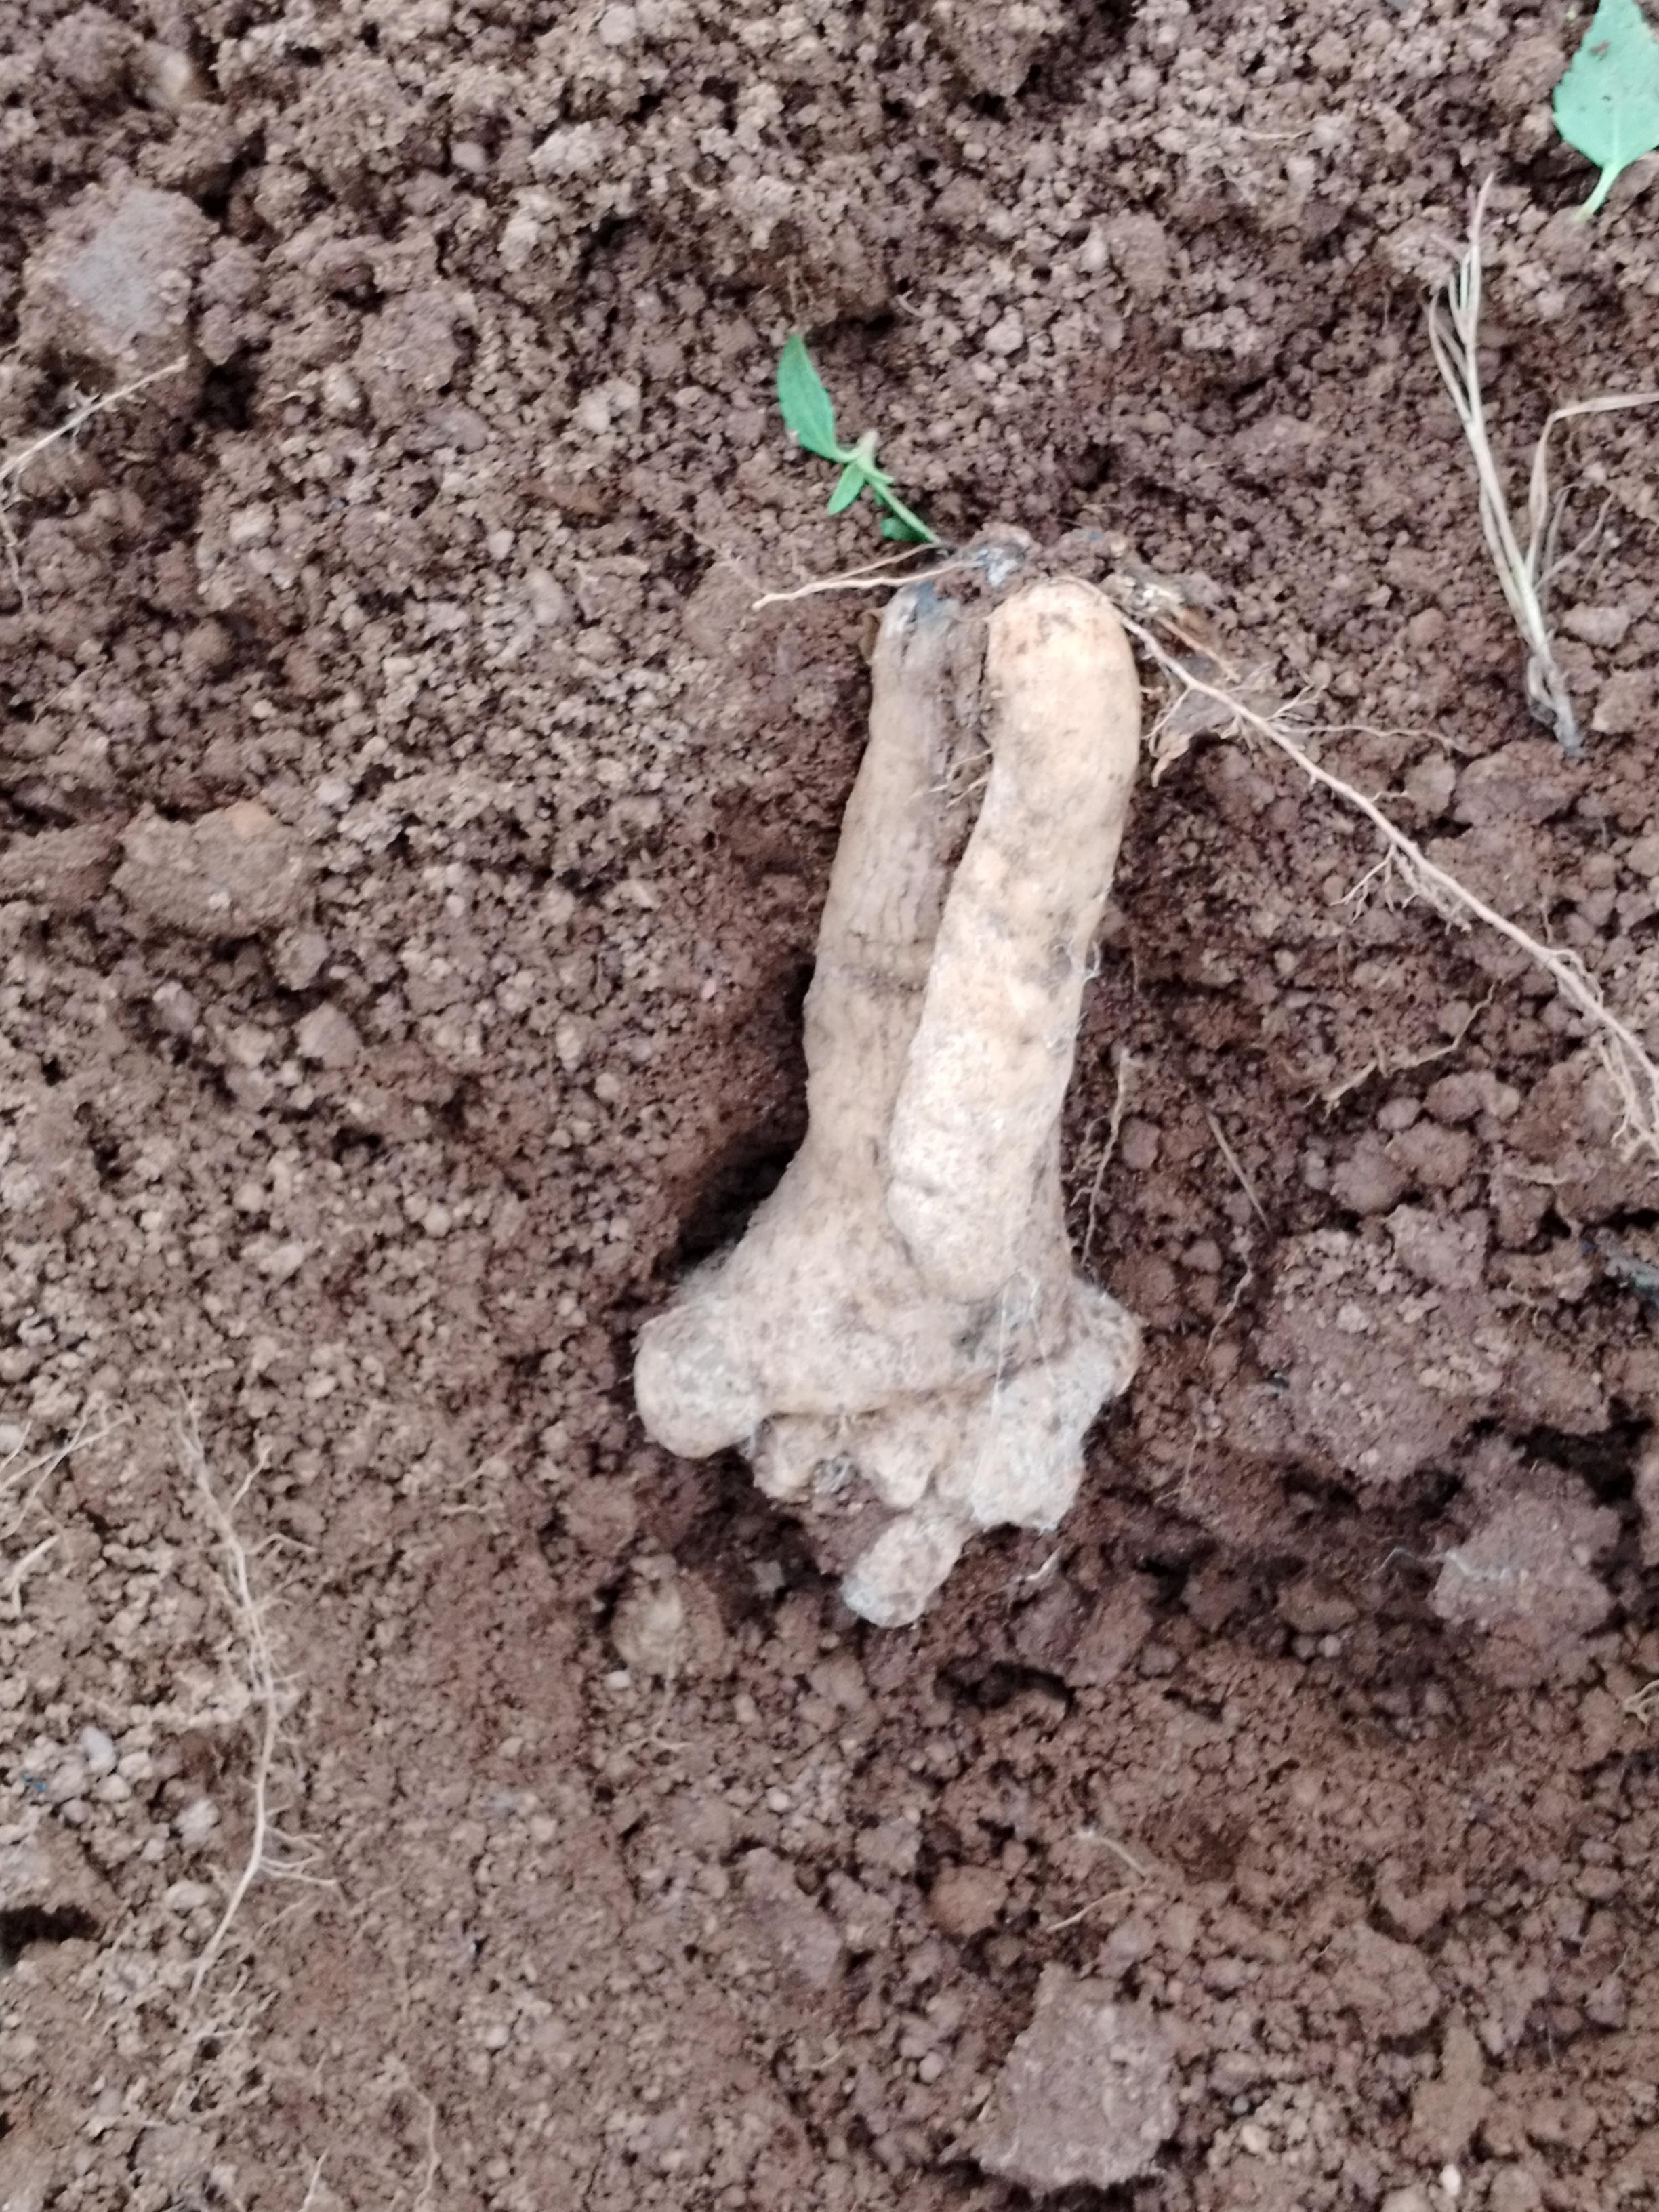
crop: yam
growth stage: harvest
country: Nigeria
